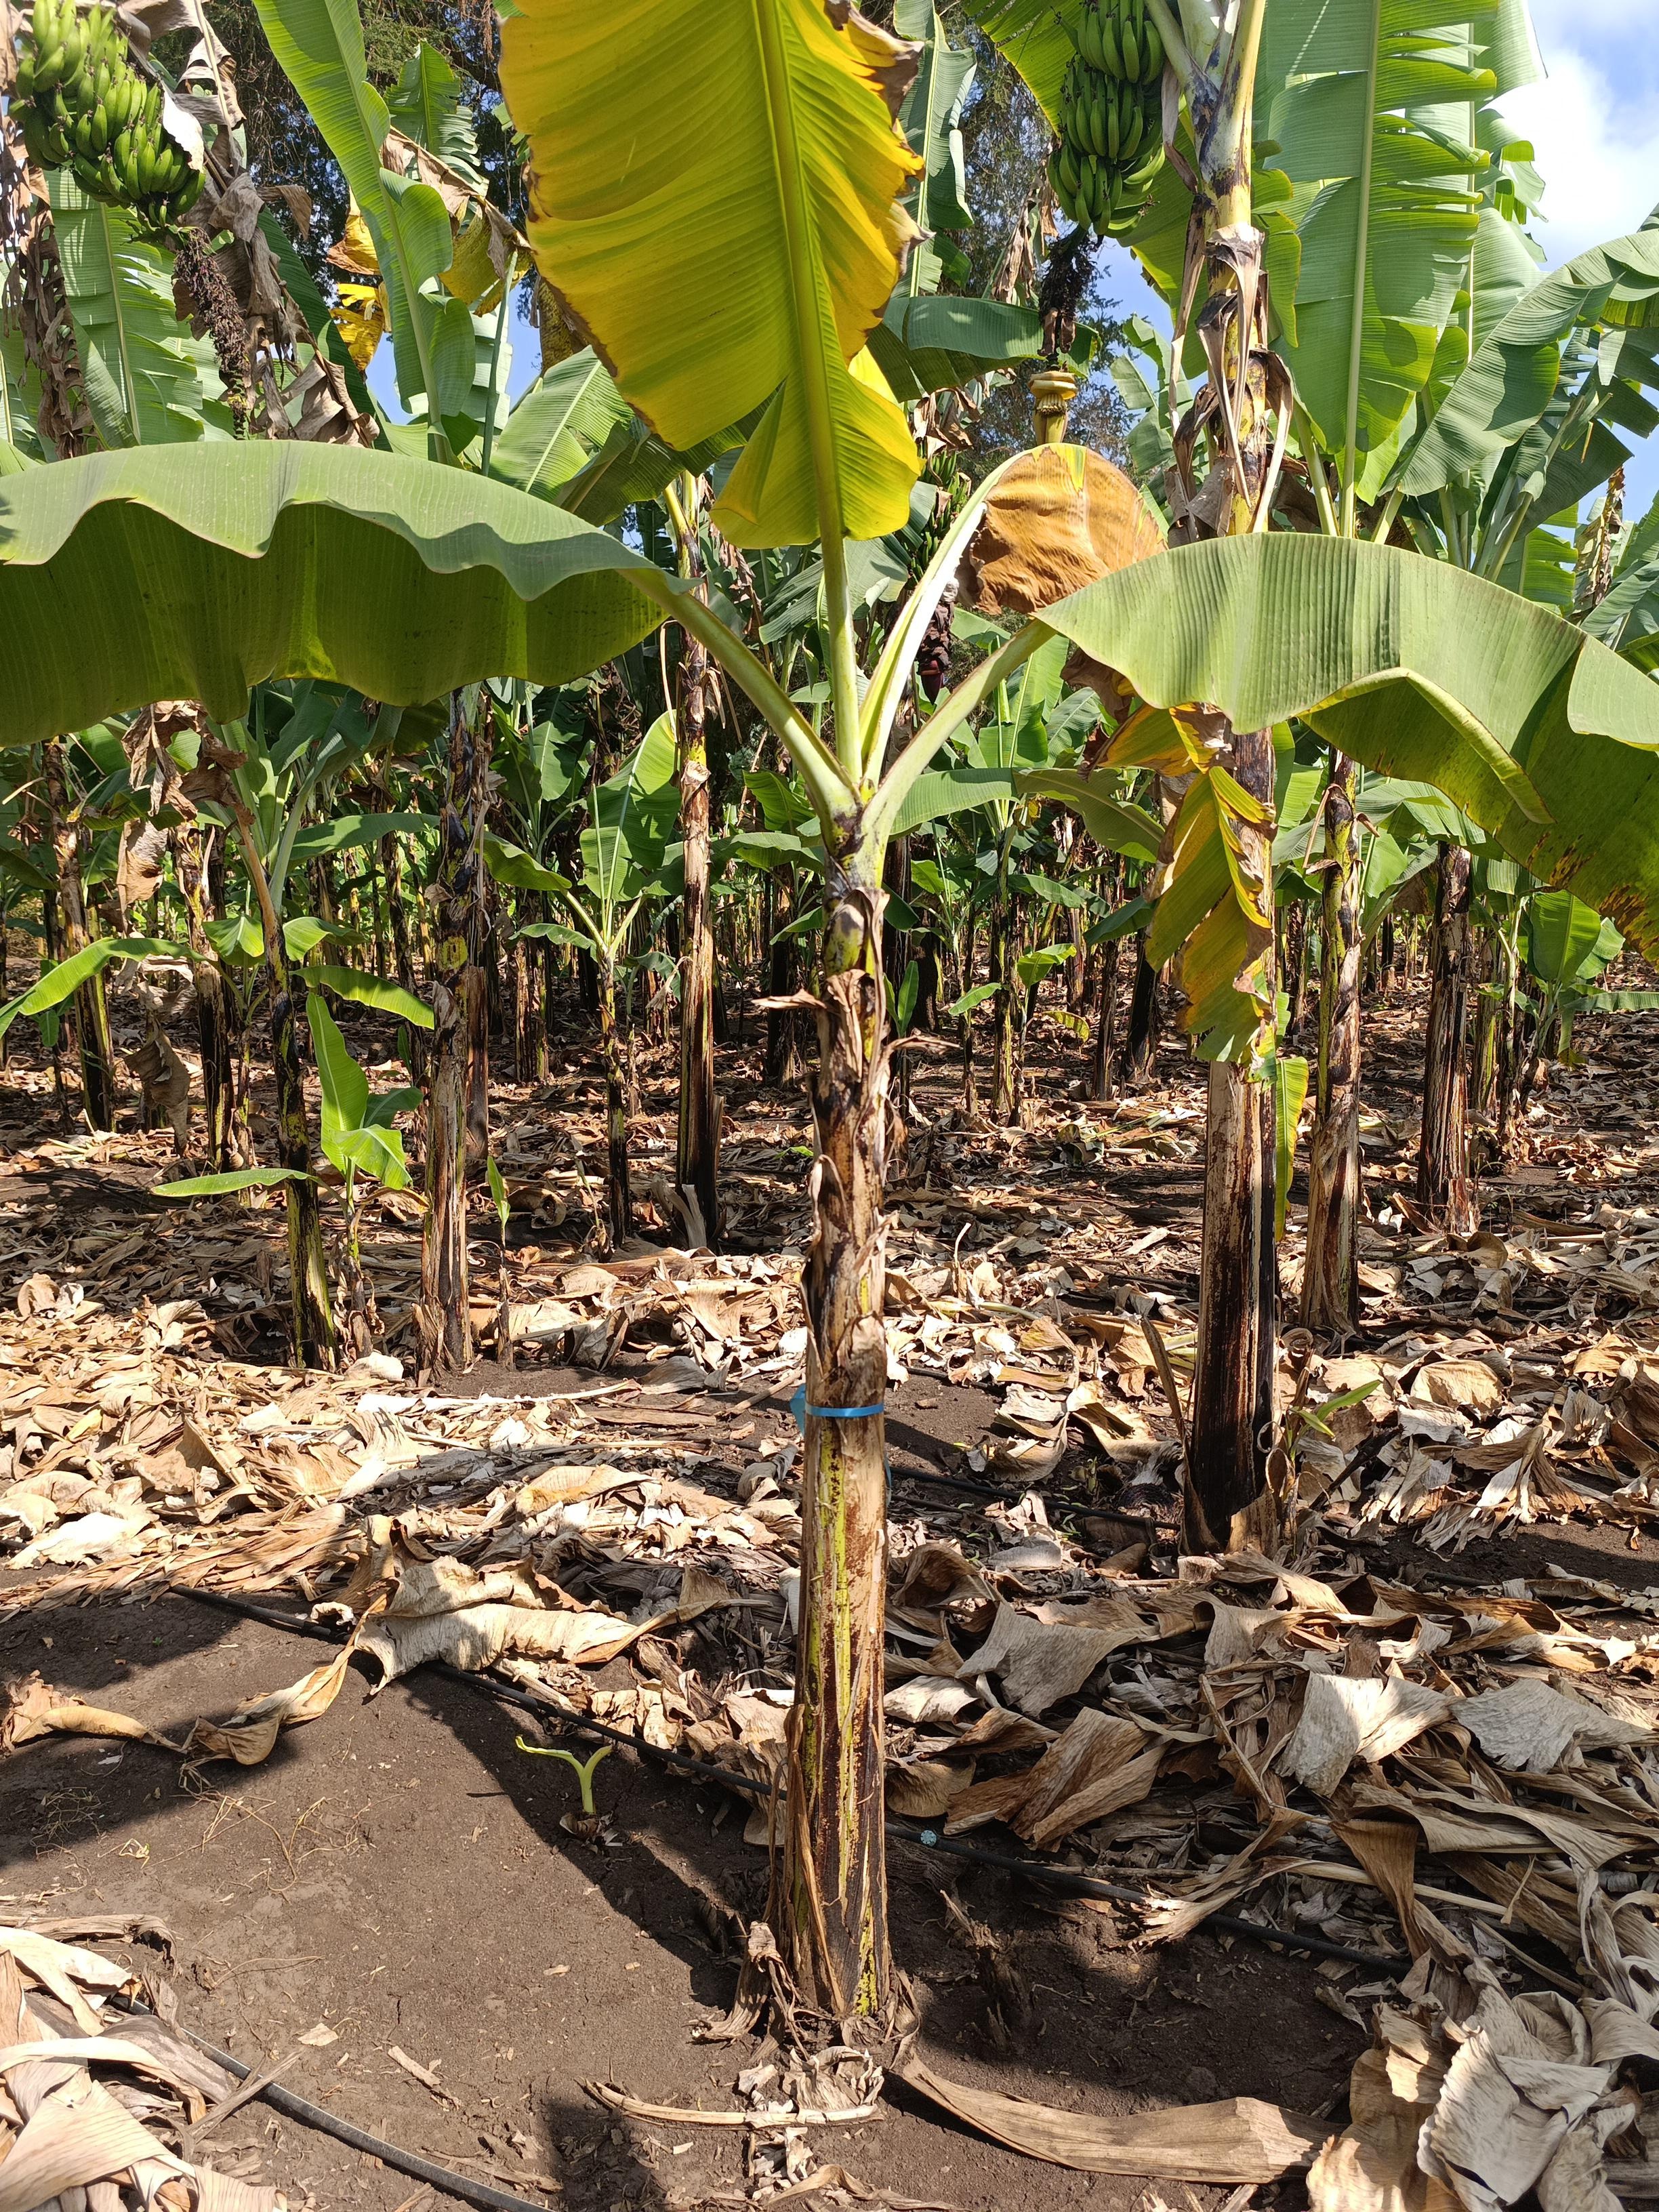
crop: banana
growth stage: vegetative
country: Tanzania
